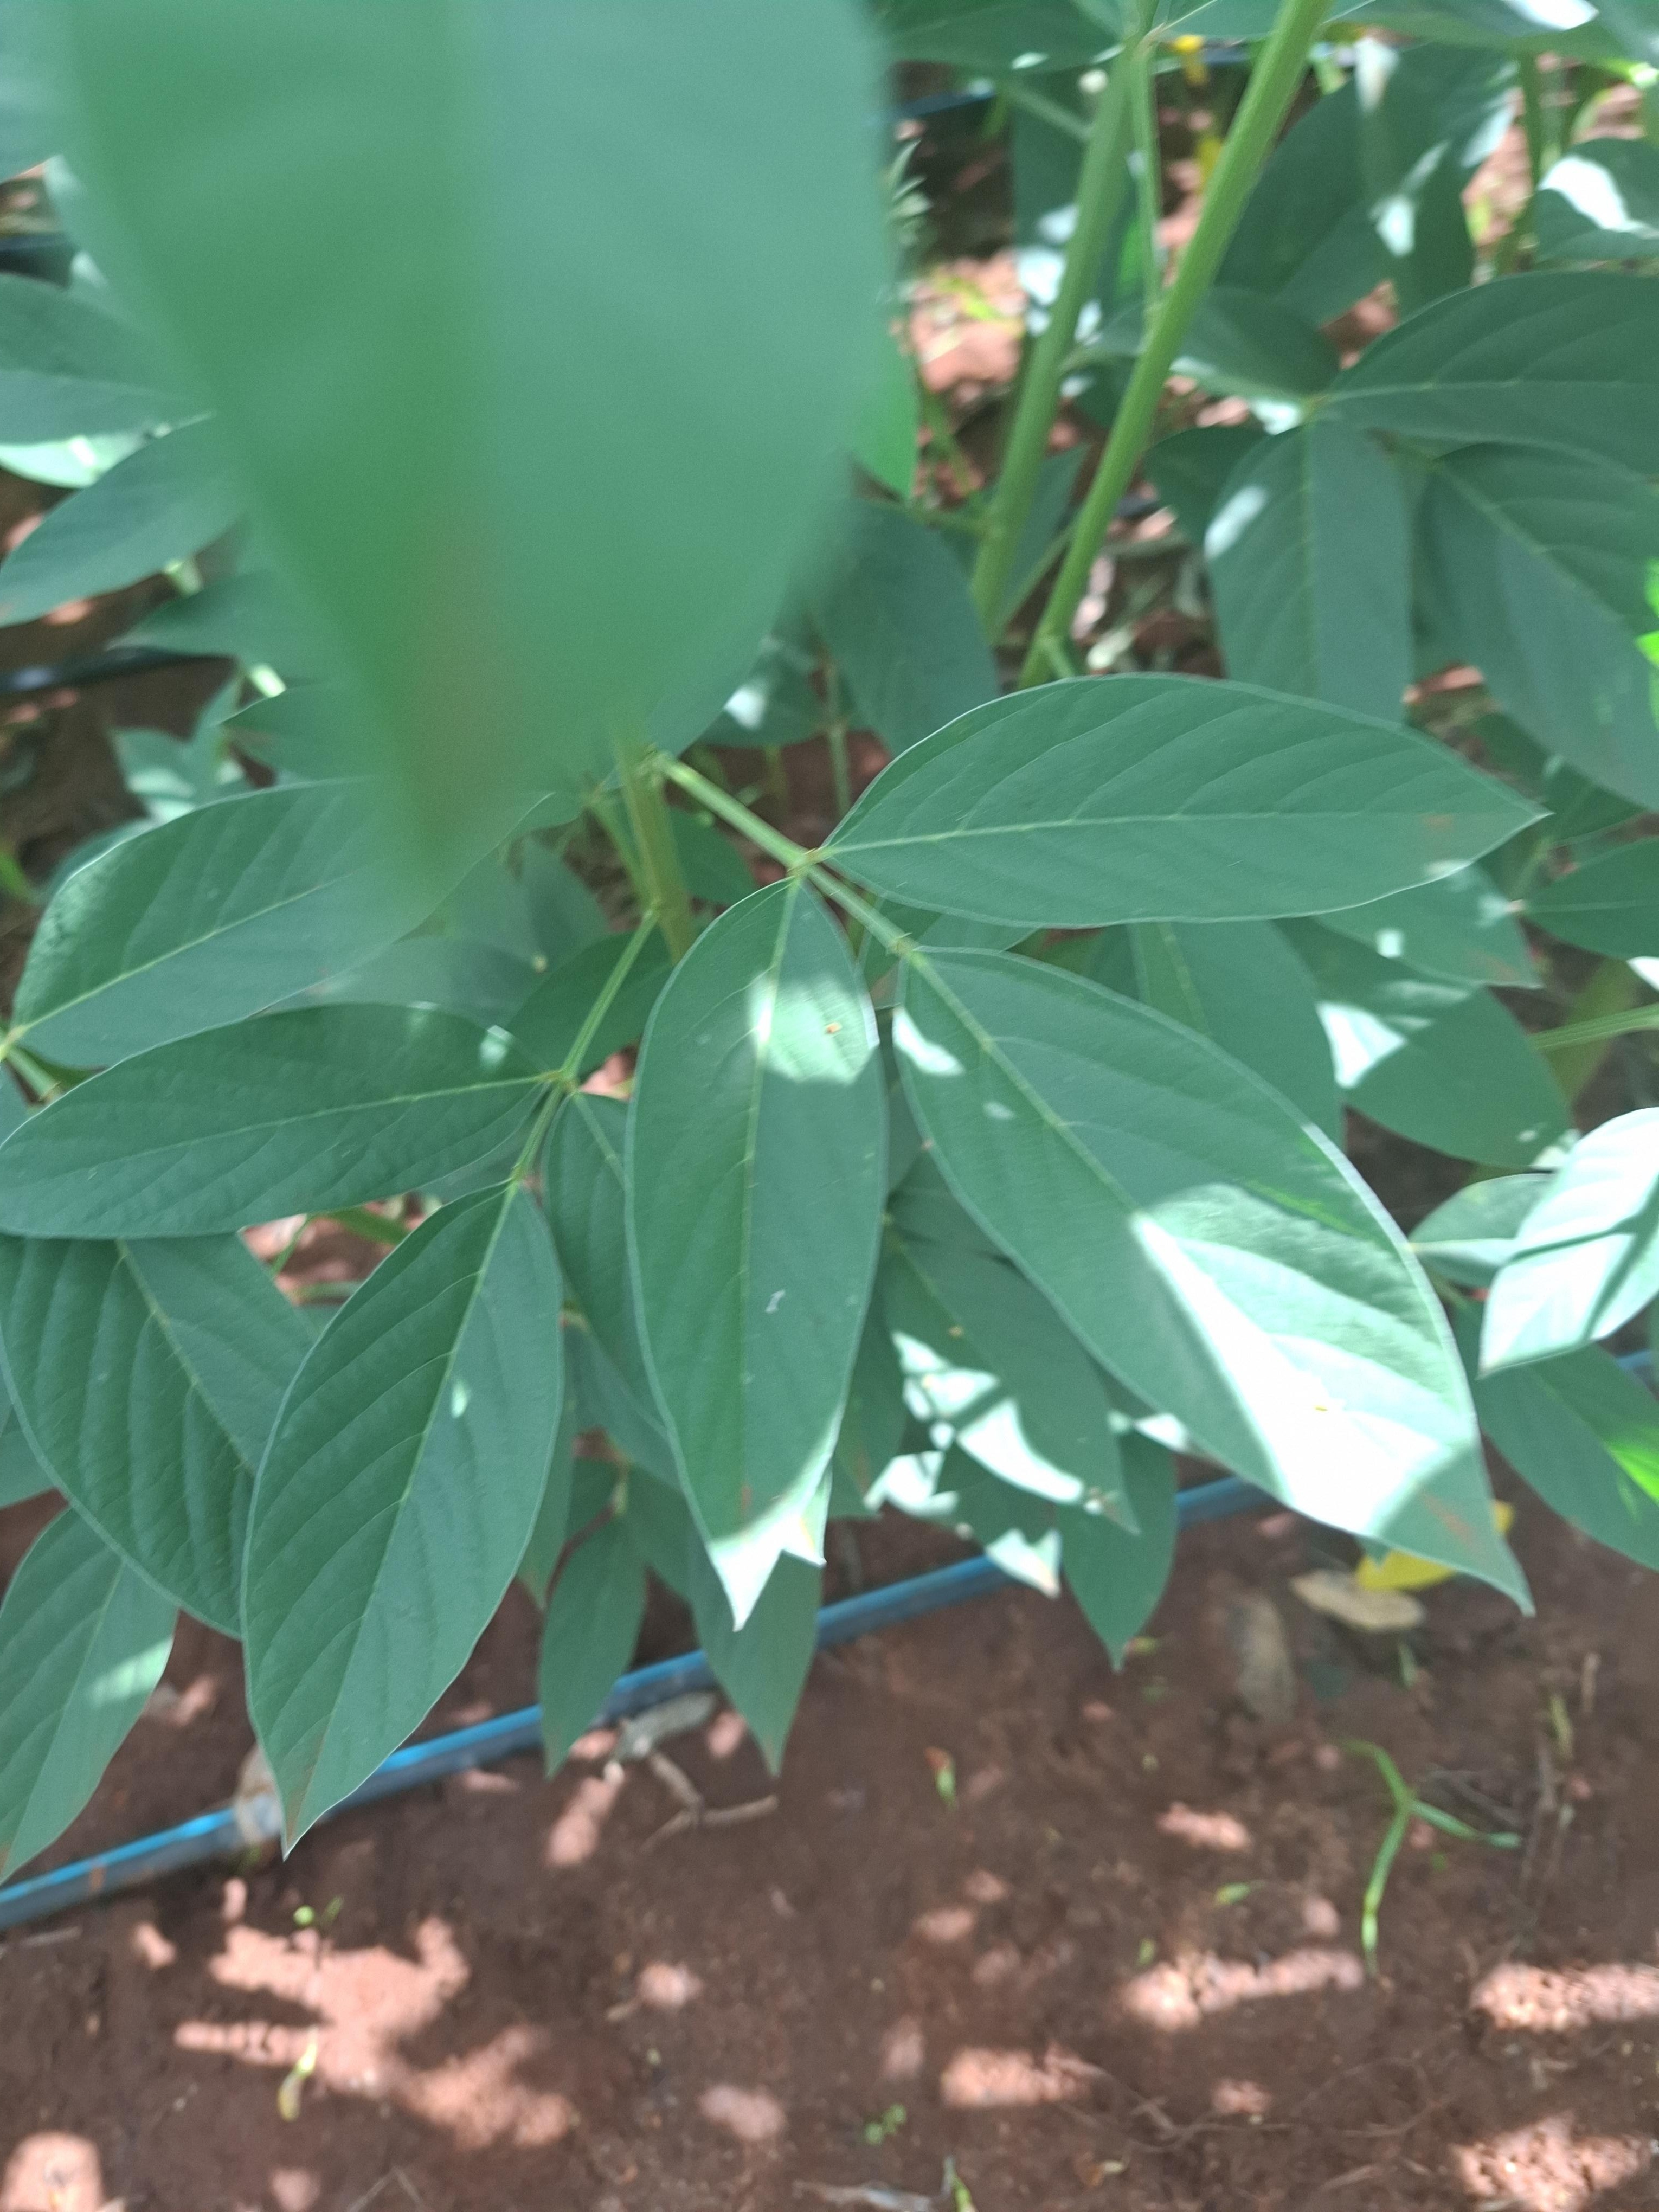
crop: pigeonpea
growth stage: development pod
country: Kenya
